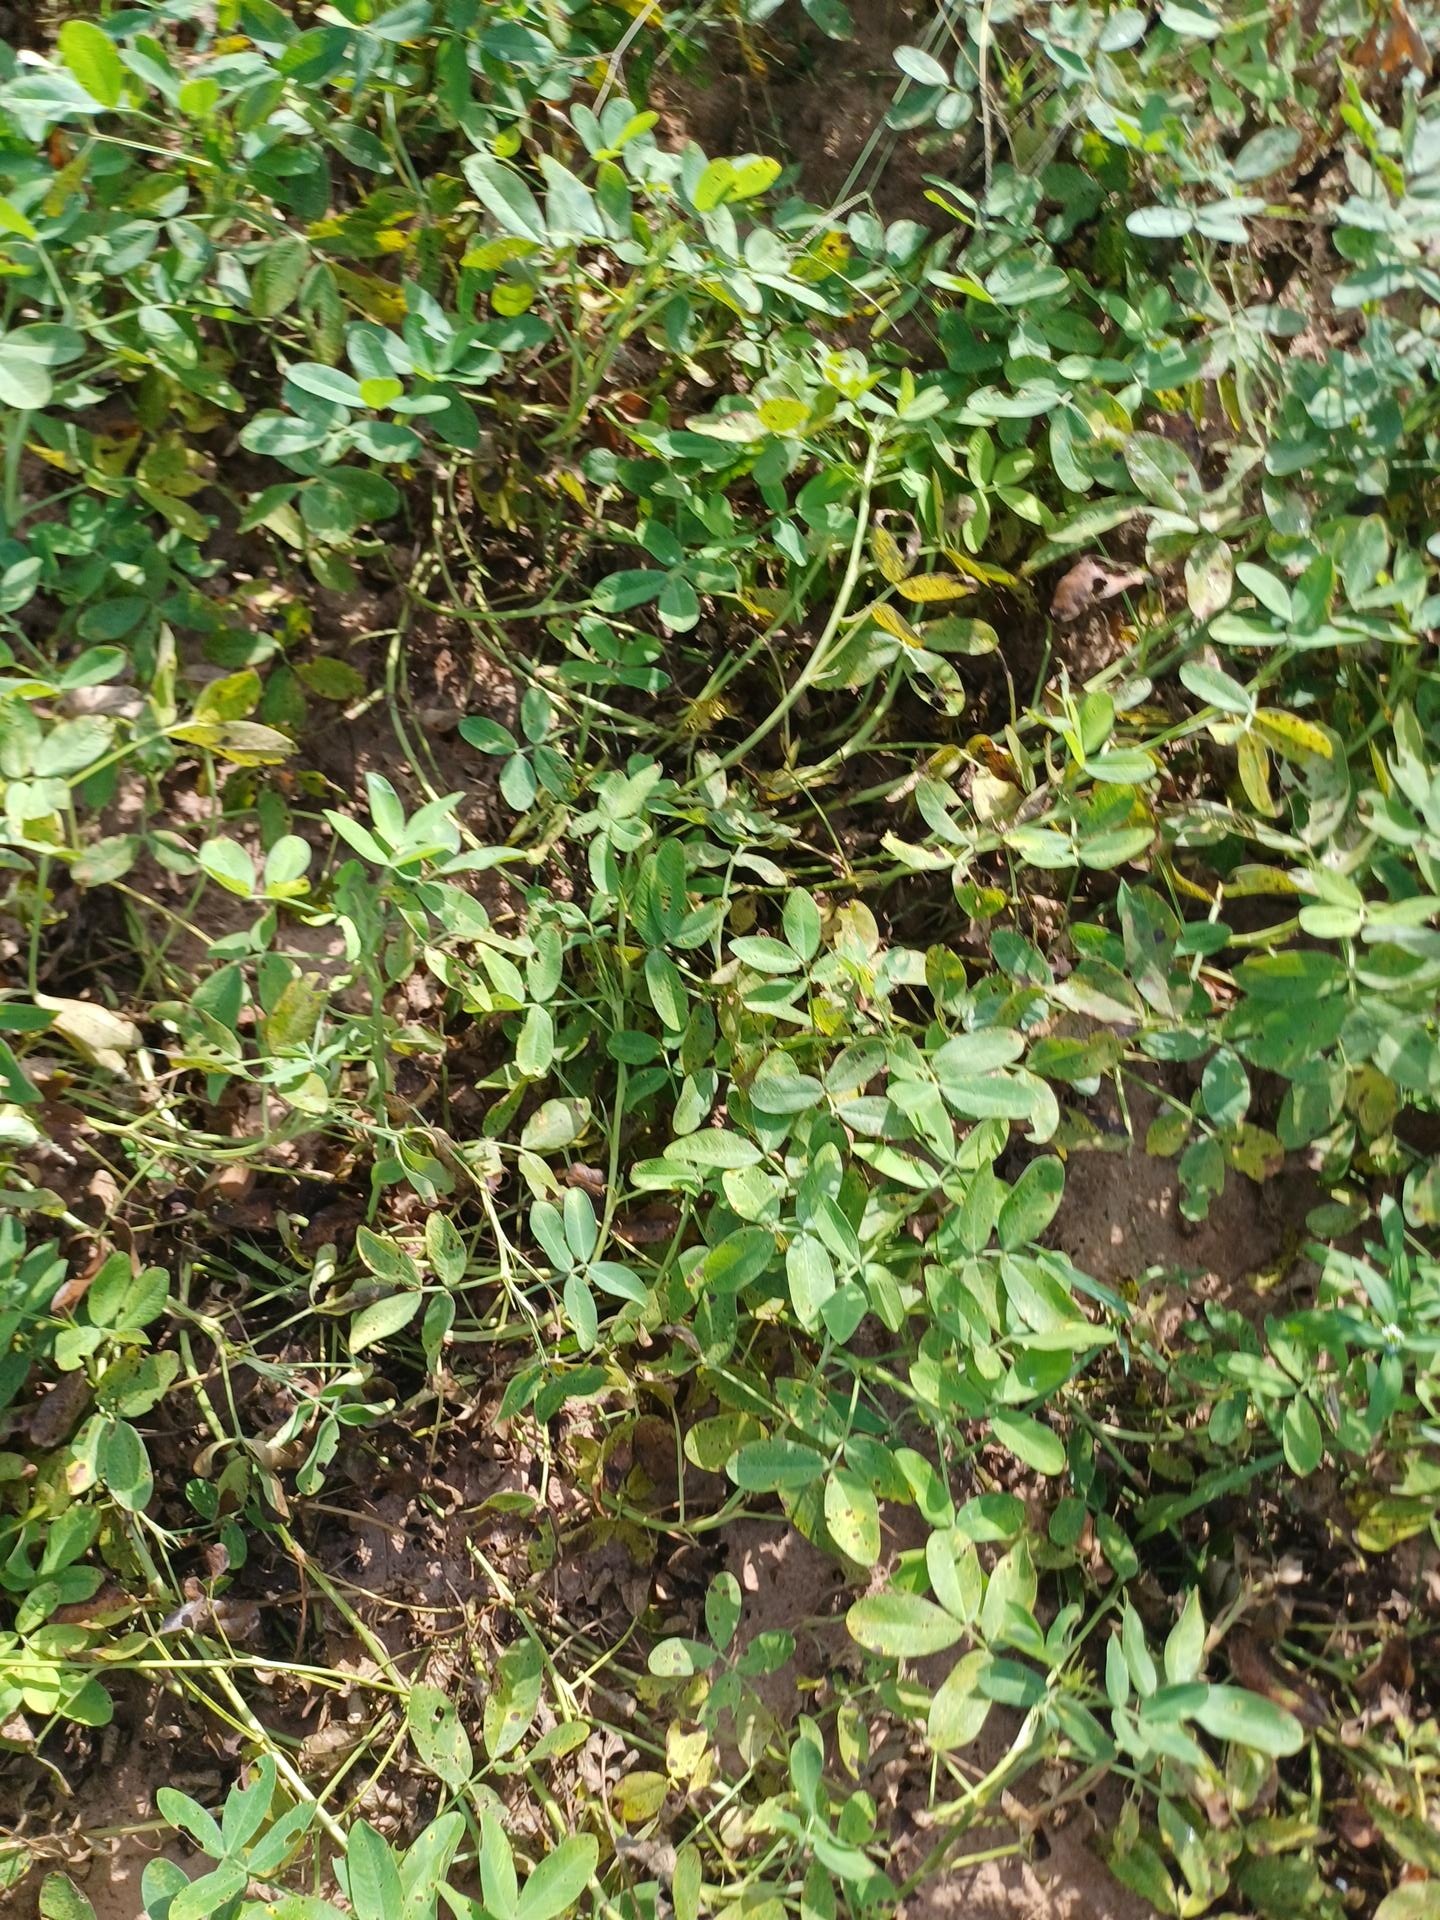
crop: groundnut
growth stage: flowering
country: Senegal
